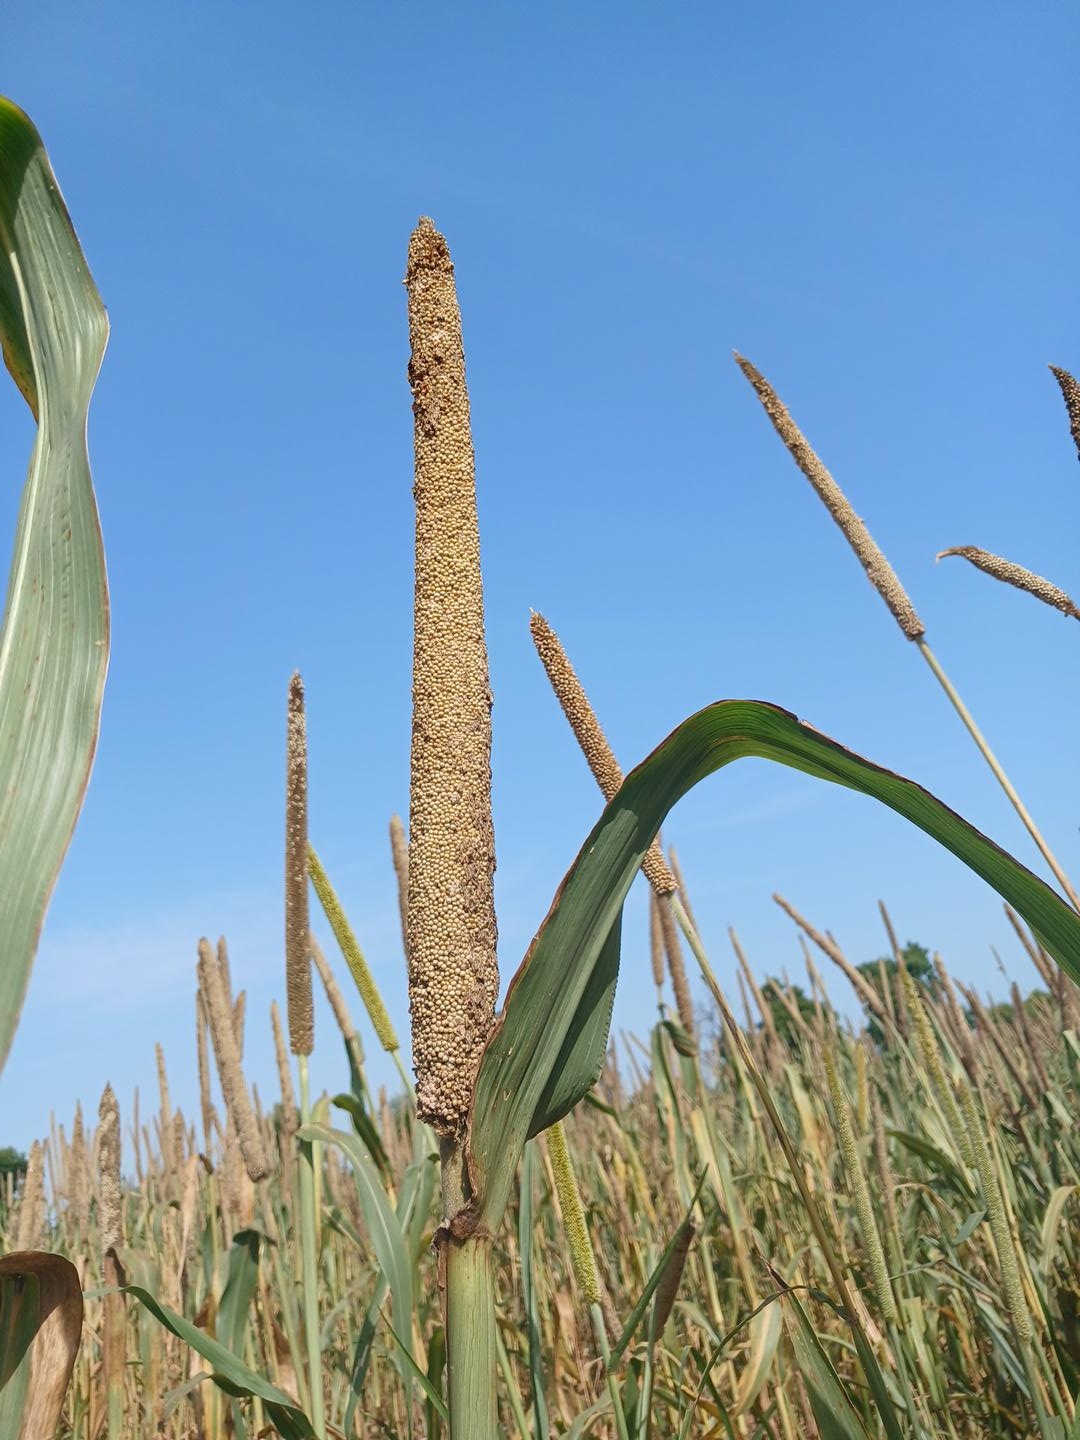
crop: pearl millet
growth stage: maturity
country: Senegal
